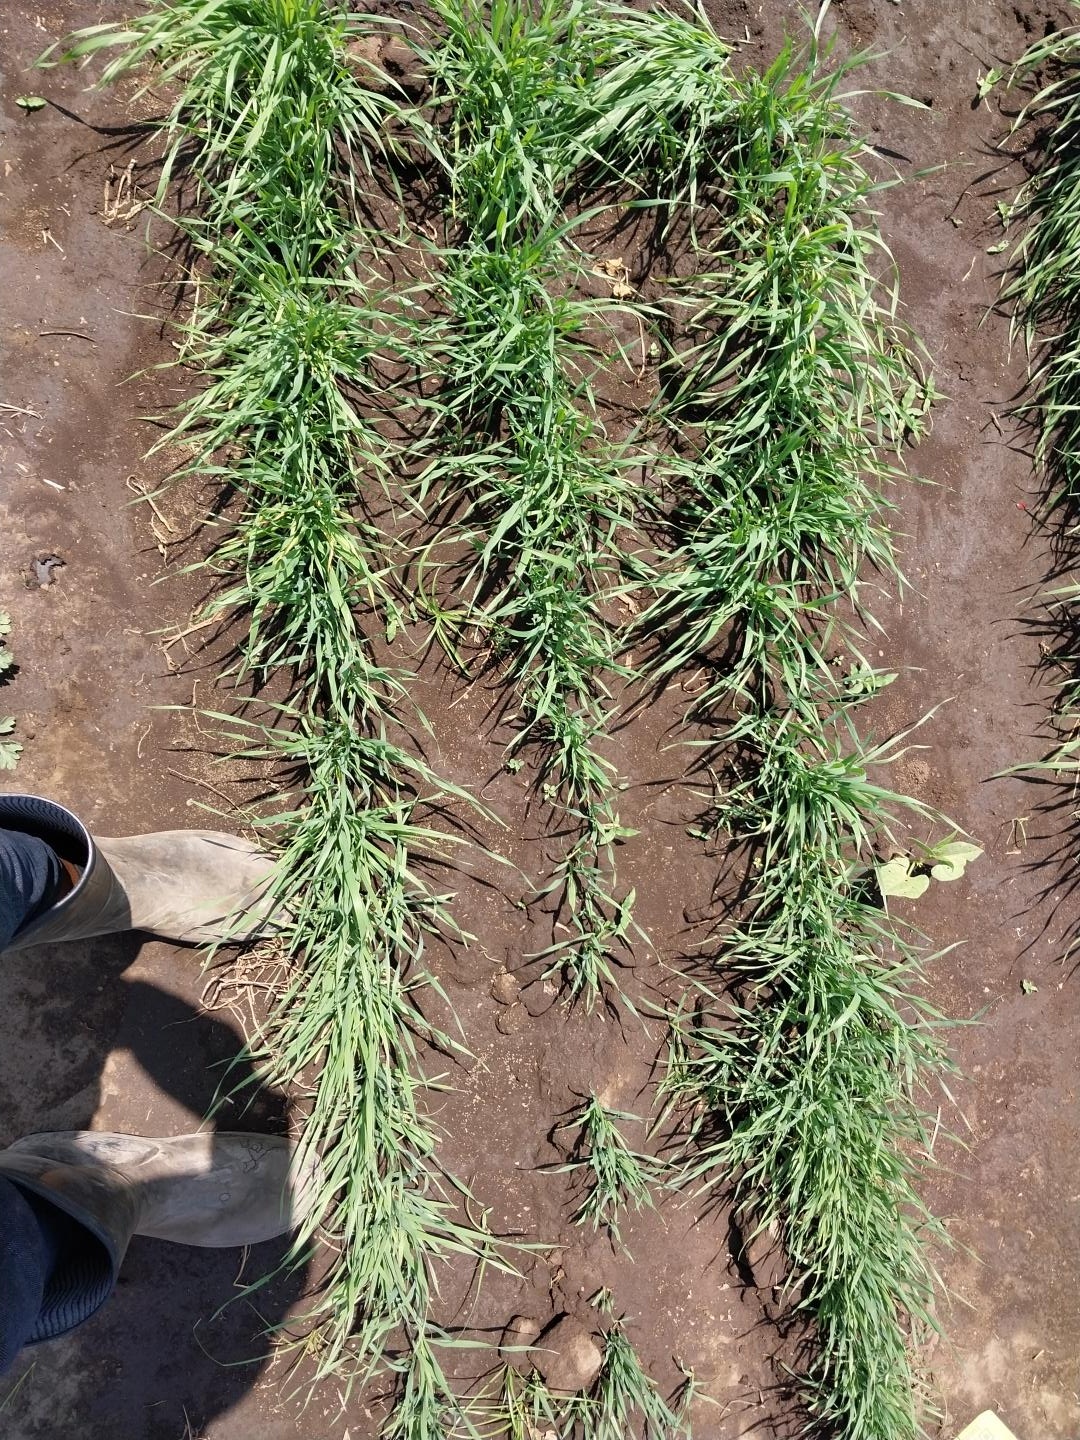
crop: wheat
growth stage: vegetative
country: Tanzania
